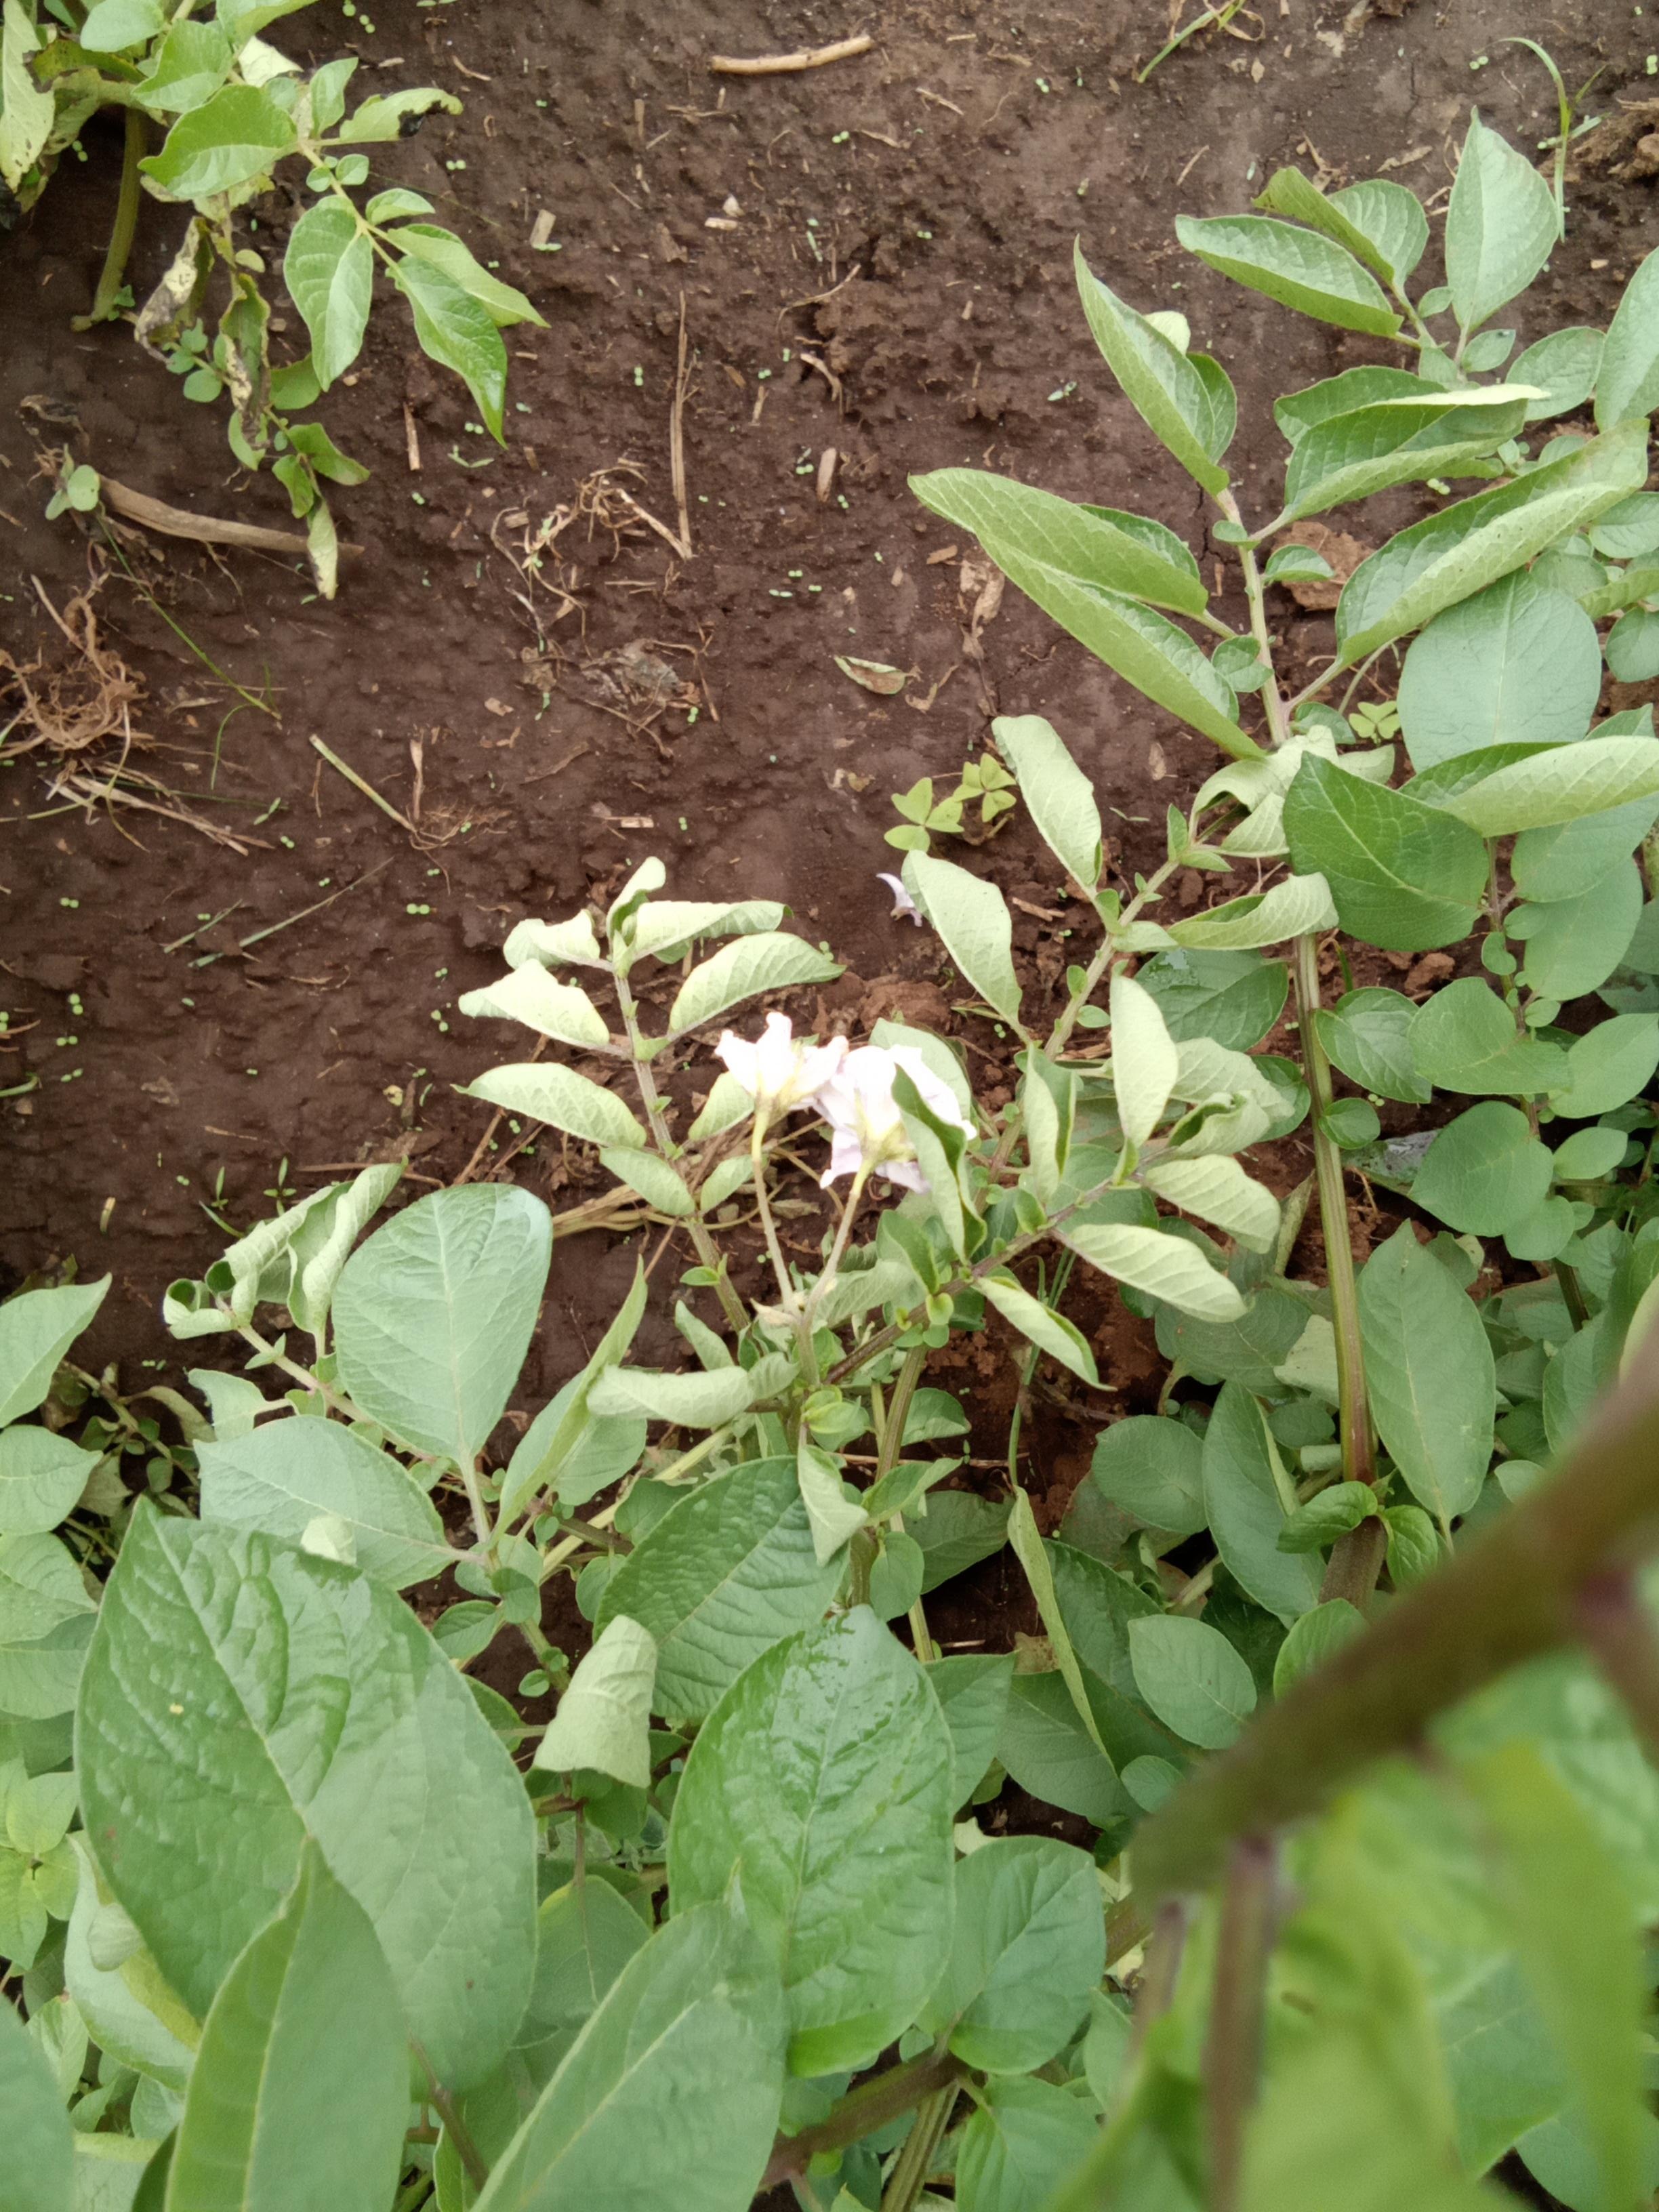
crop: potato
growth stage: flowering
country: Kenya
